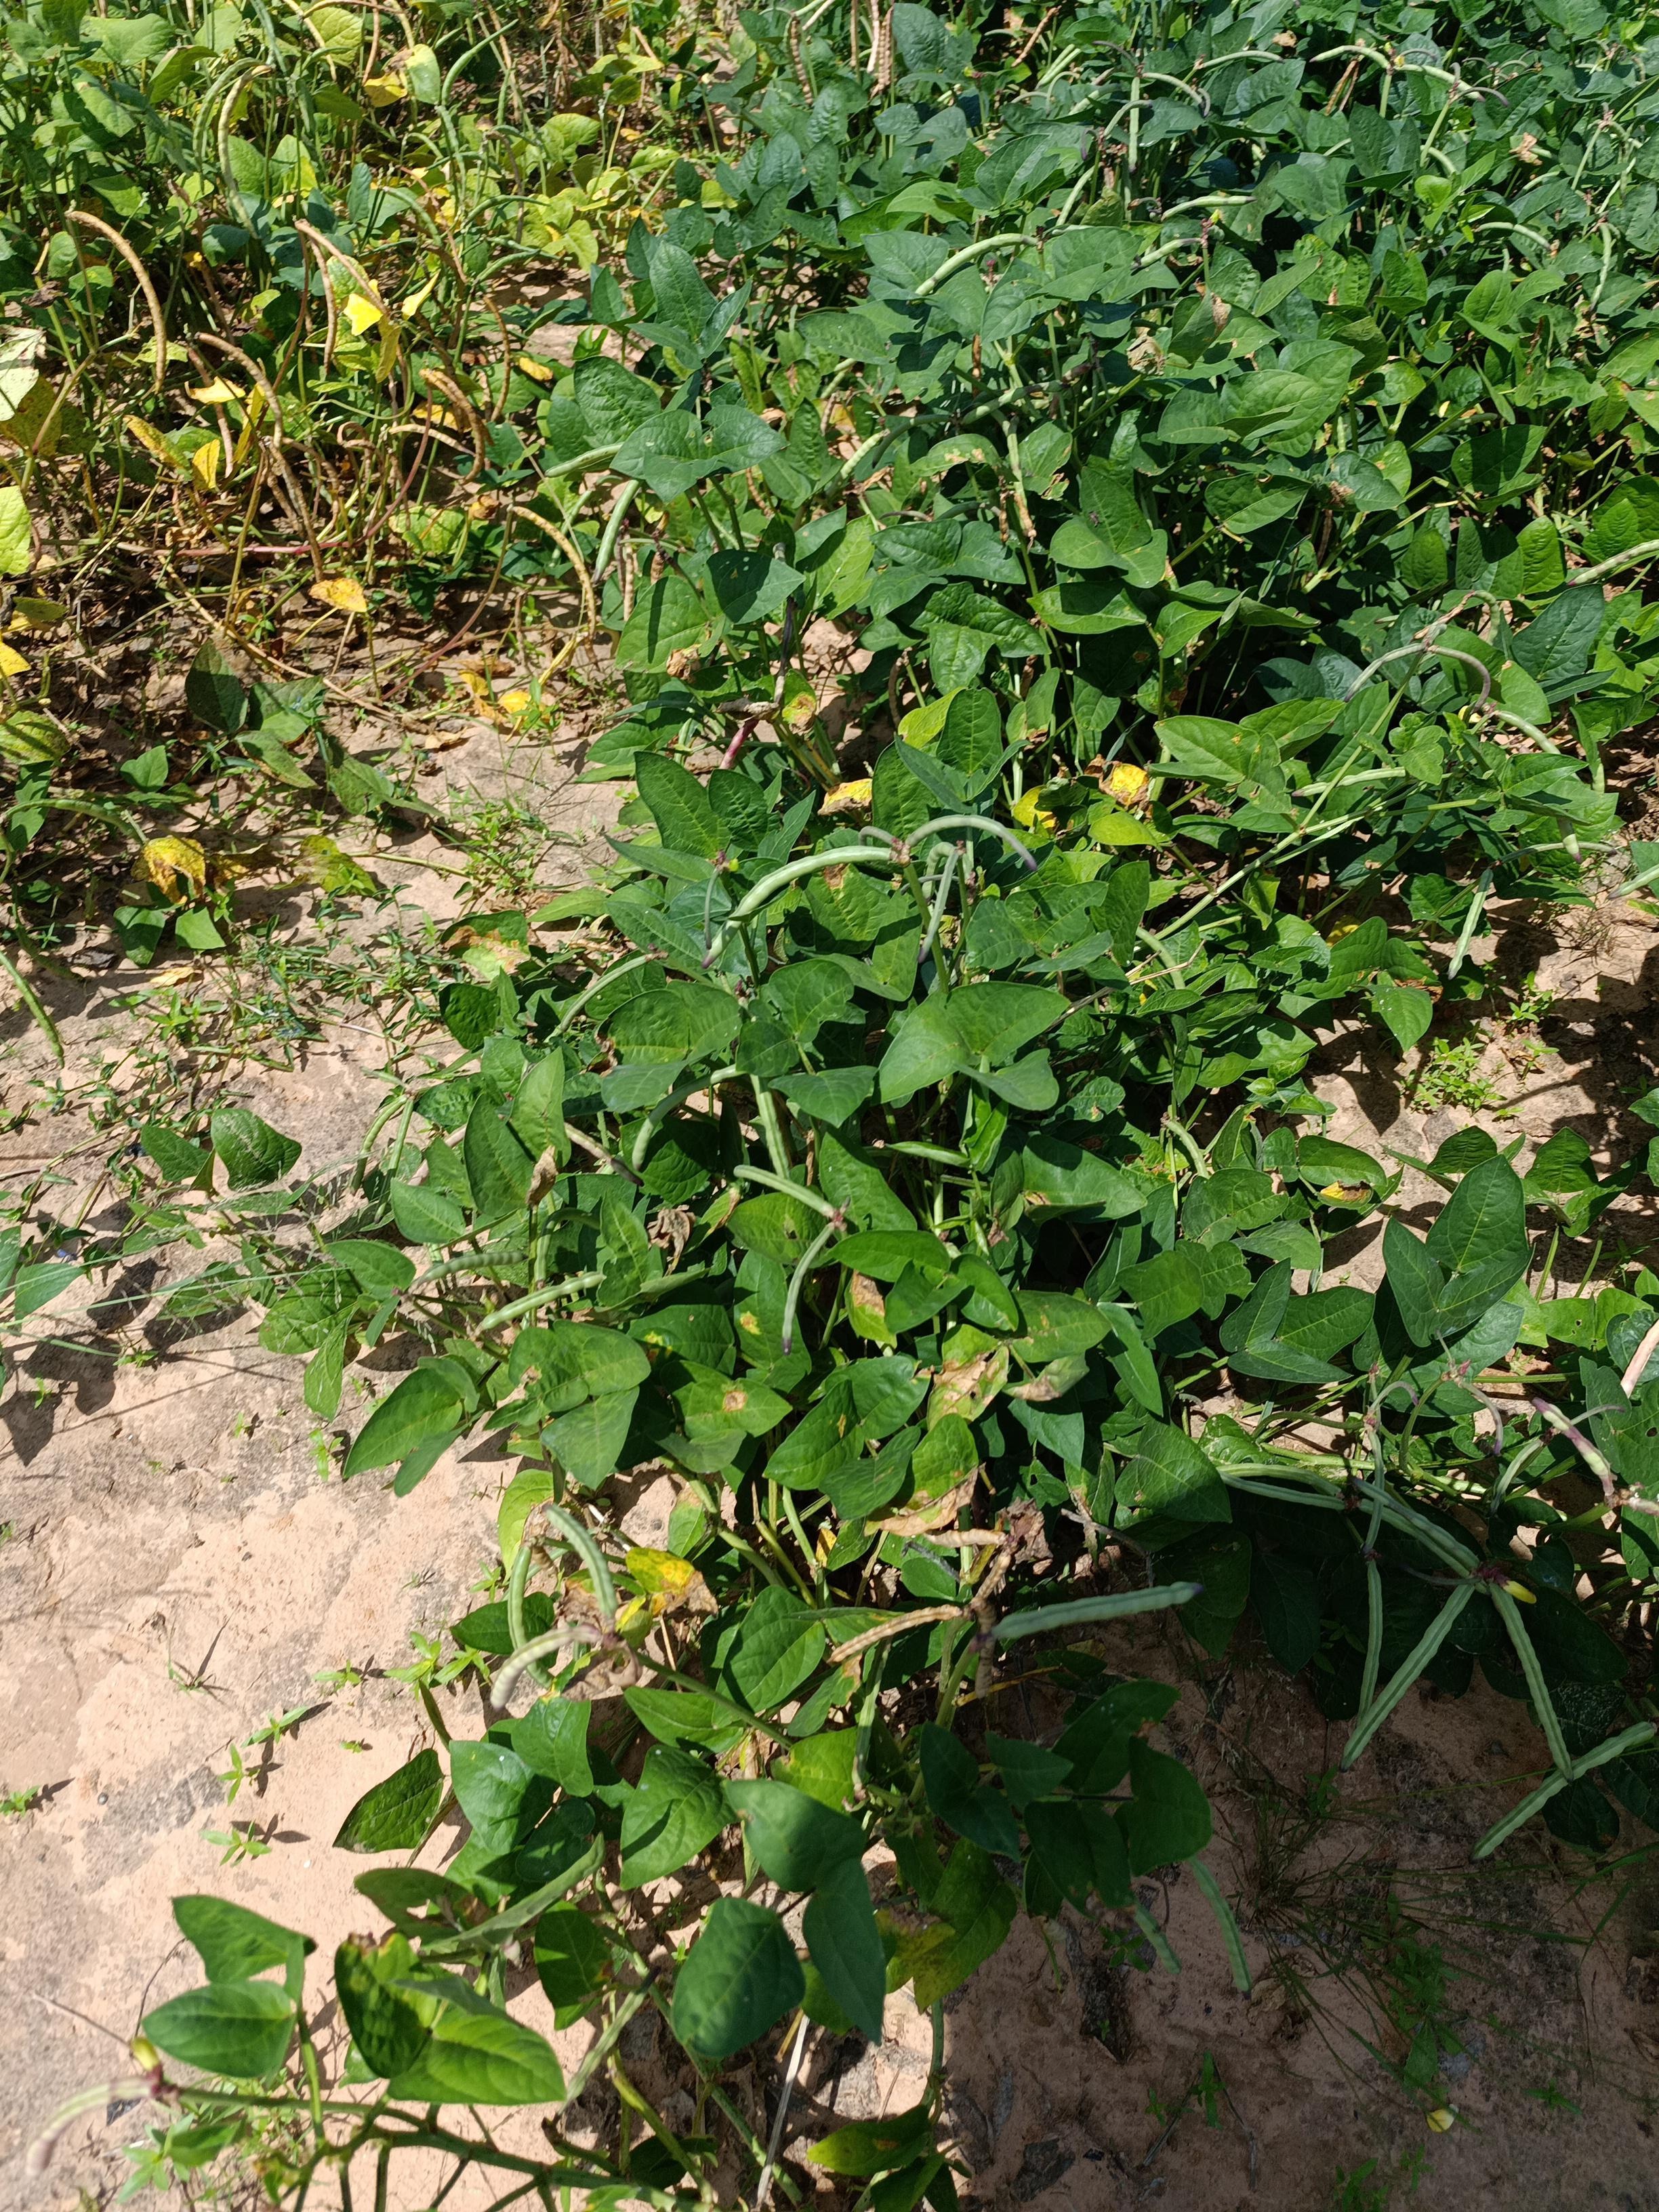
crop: cowpea
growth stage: maturity
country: Nigeria
